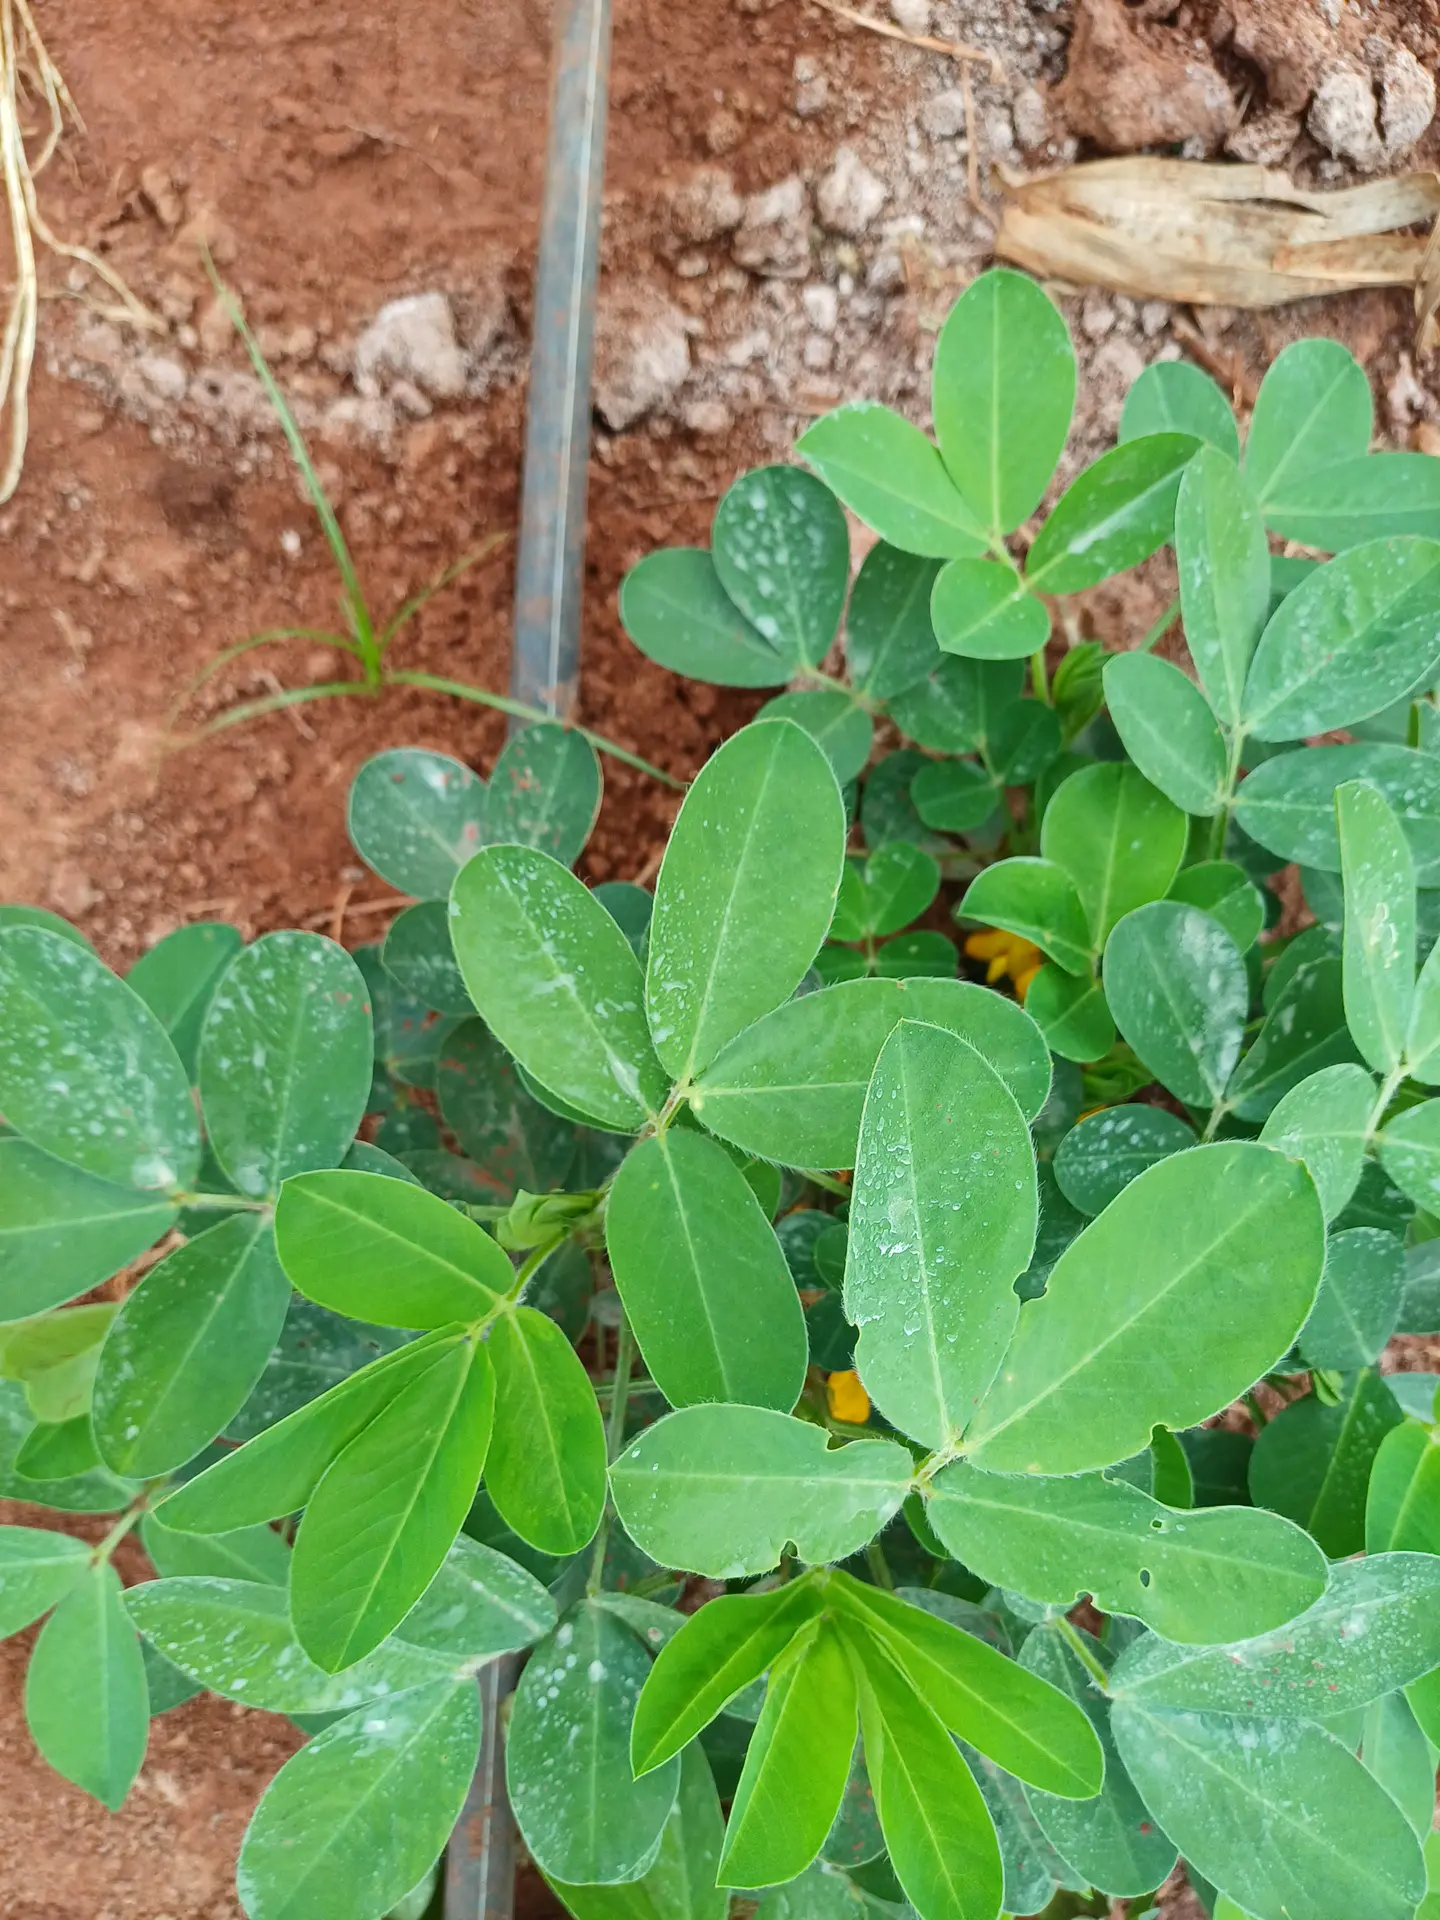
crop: groundnut
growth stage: flowering
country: Kenya
